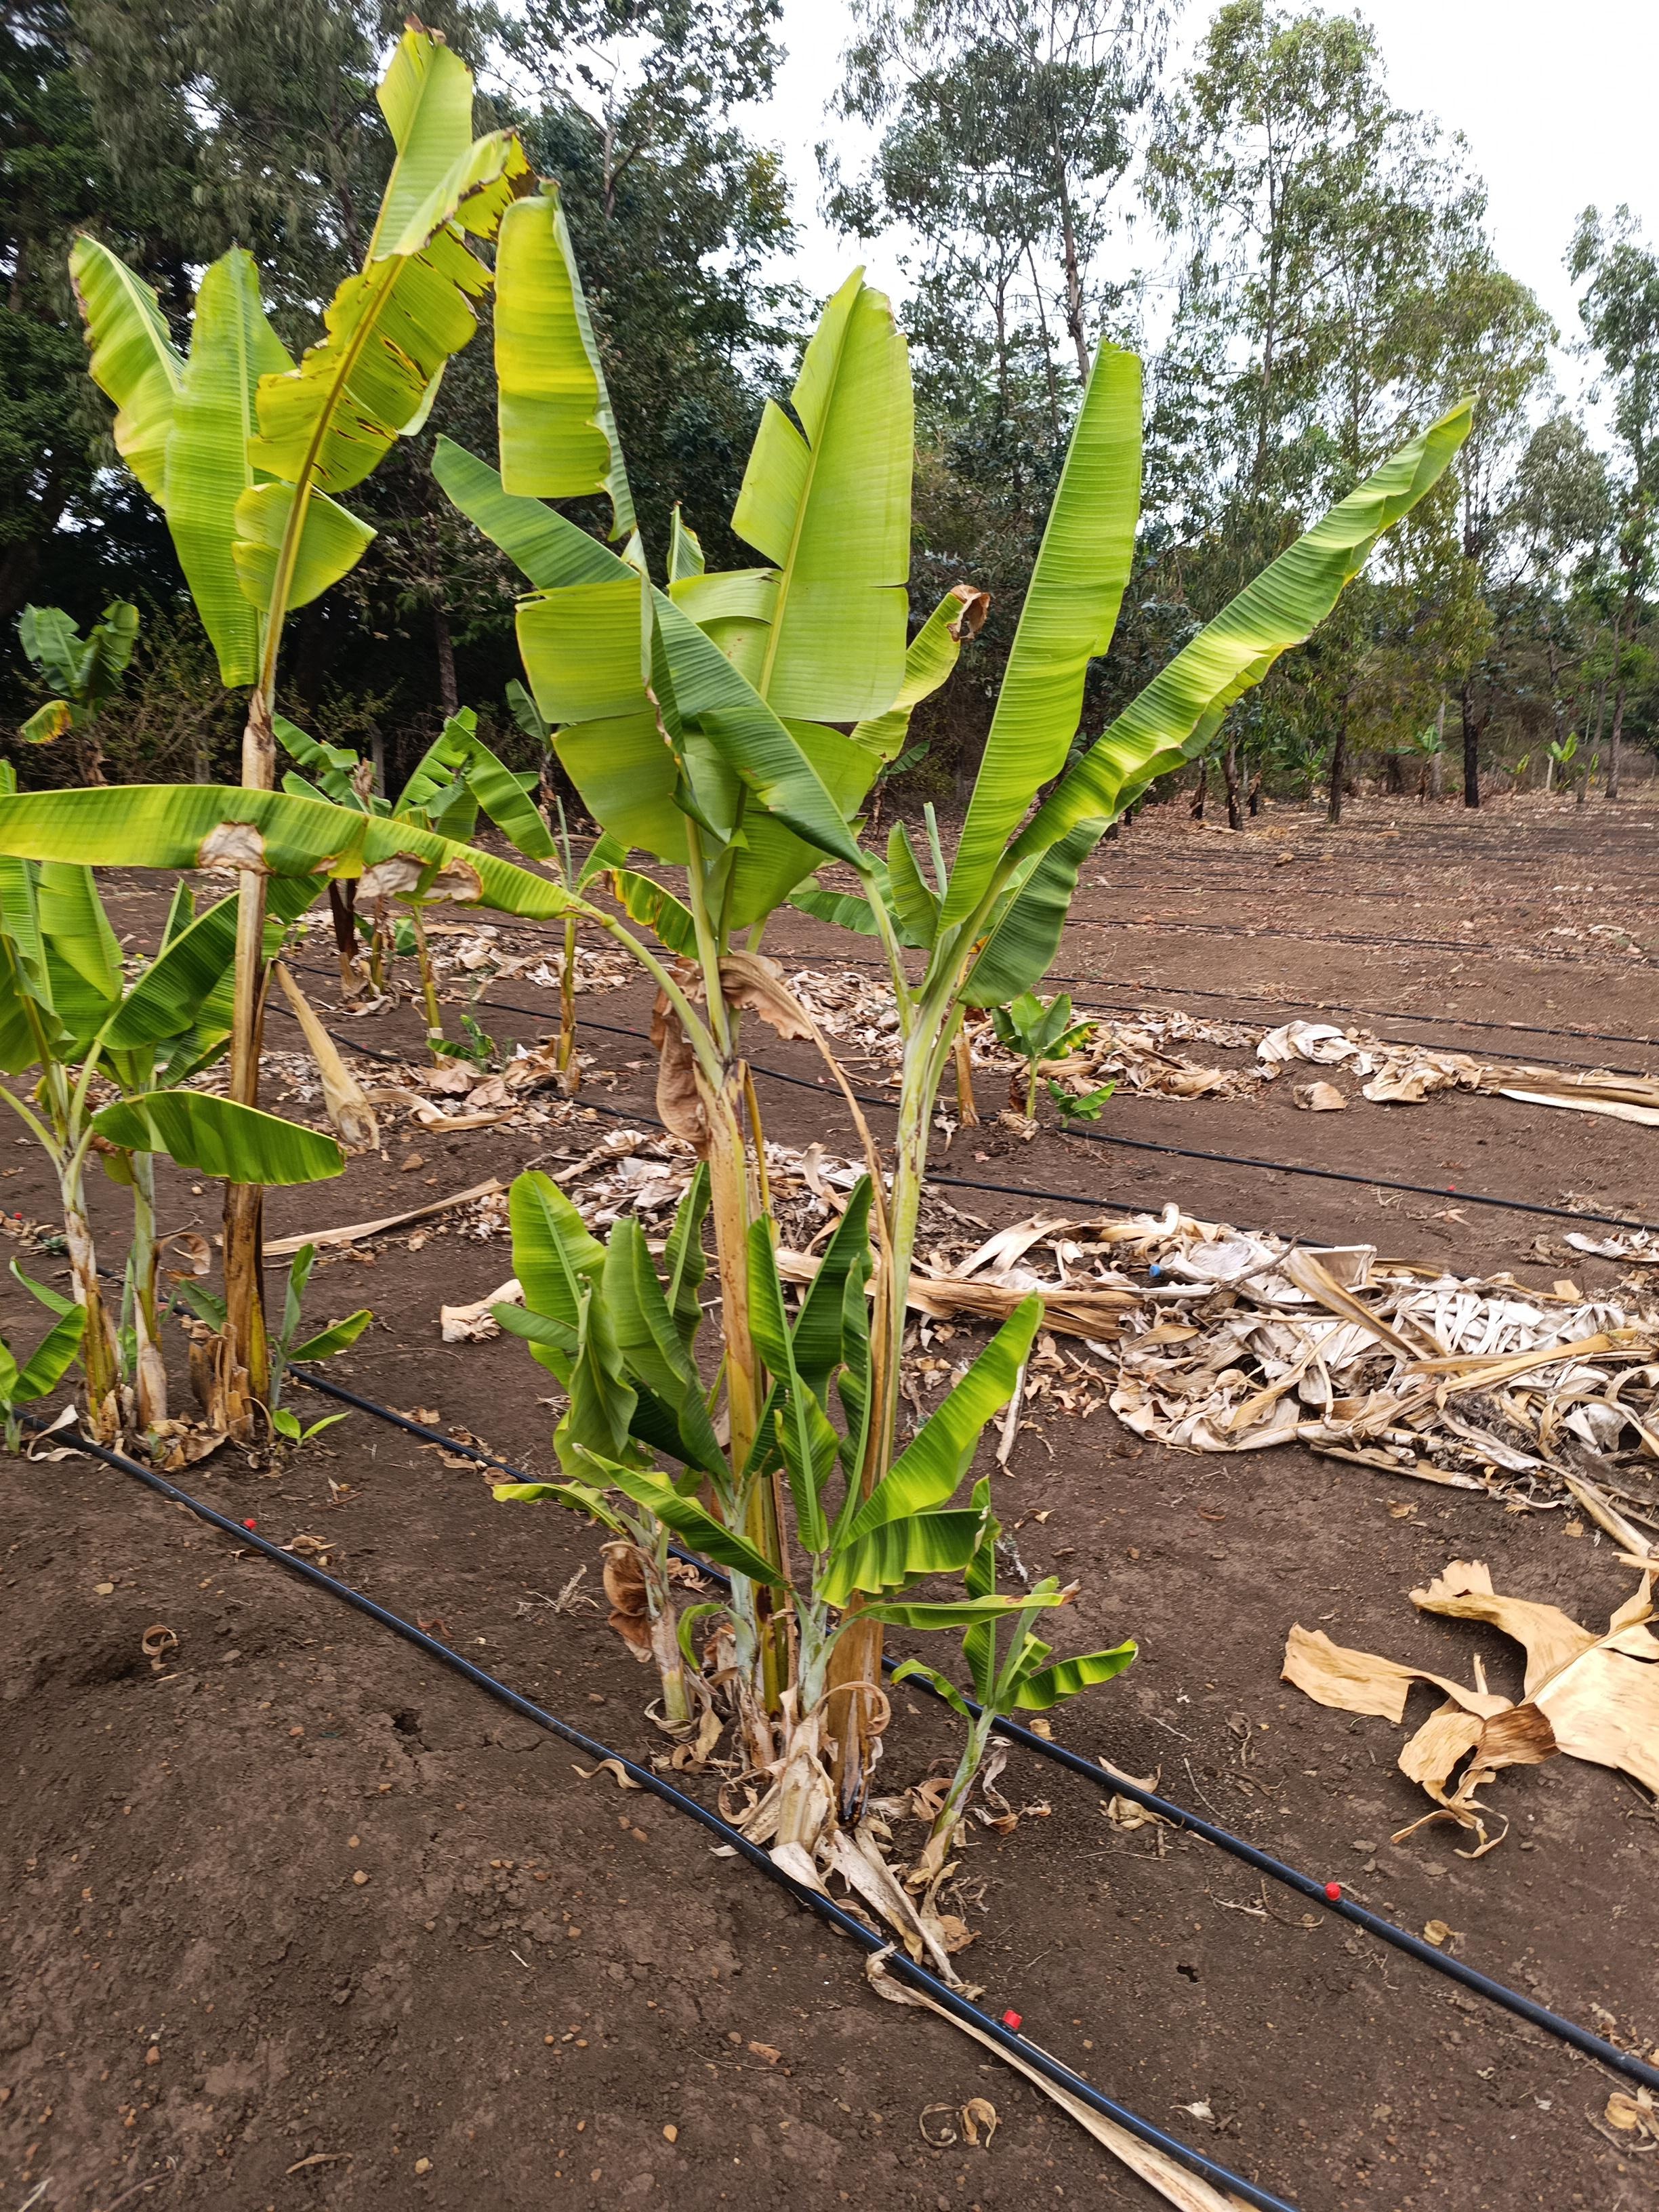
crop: banana
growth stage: vegetative
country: Tanzania
